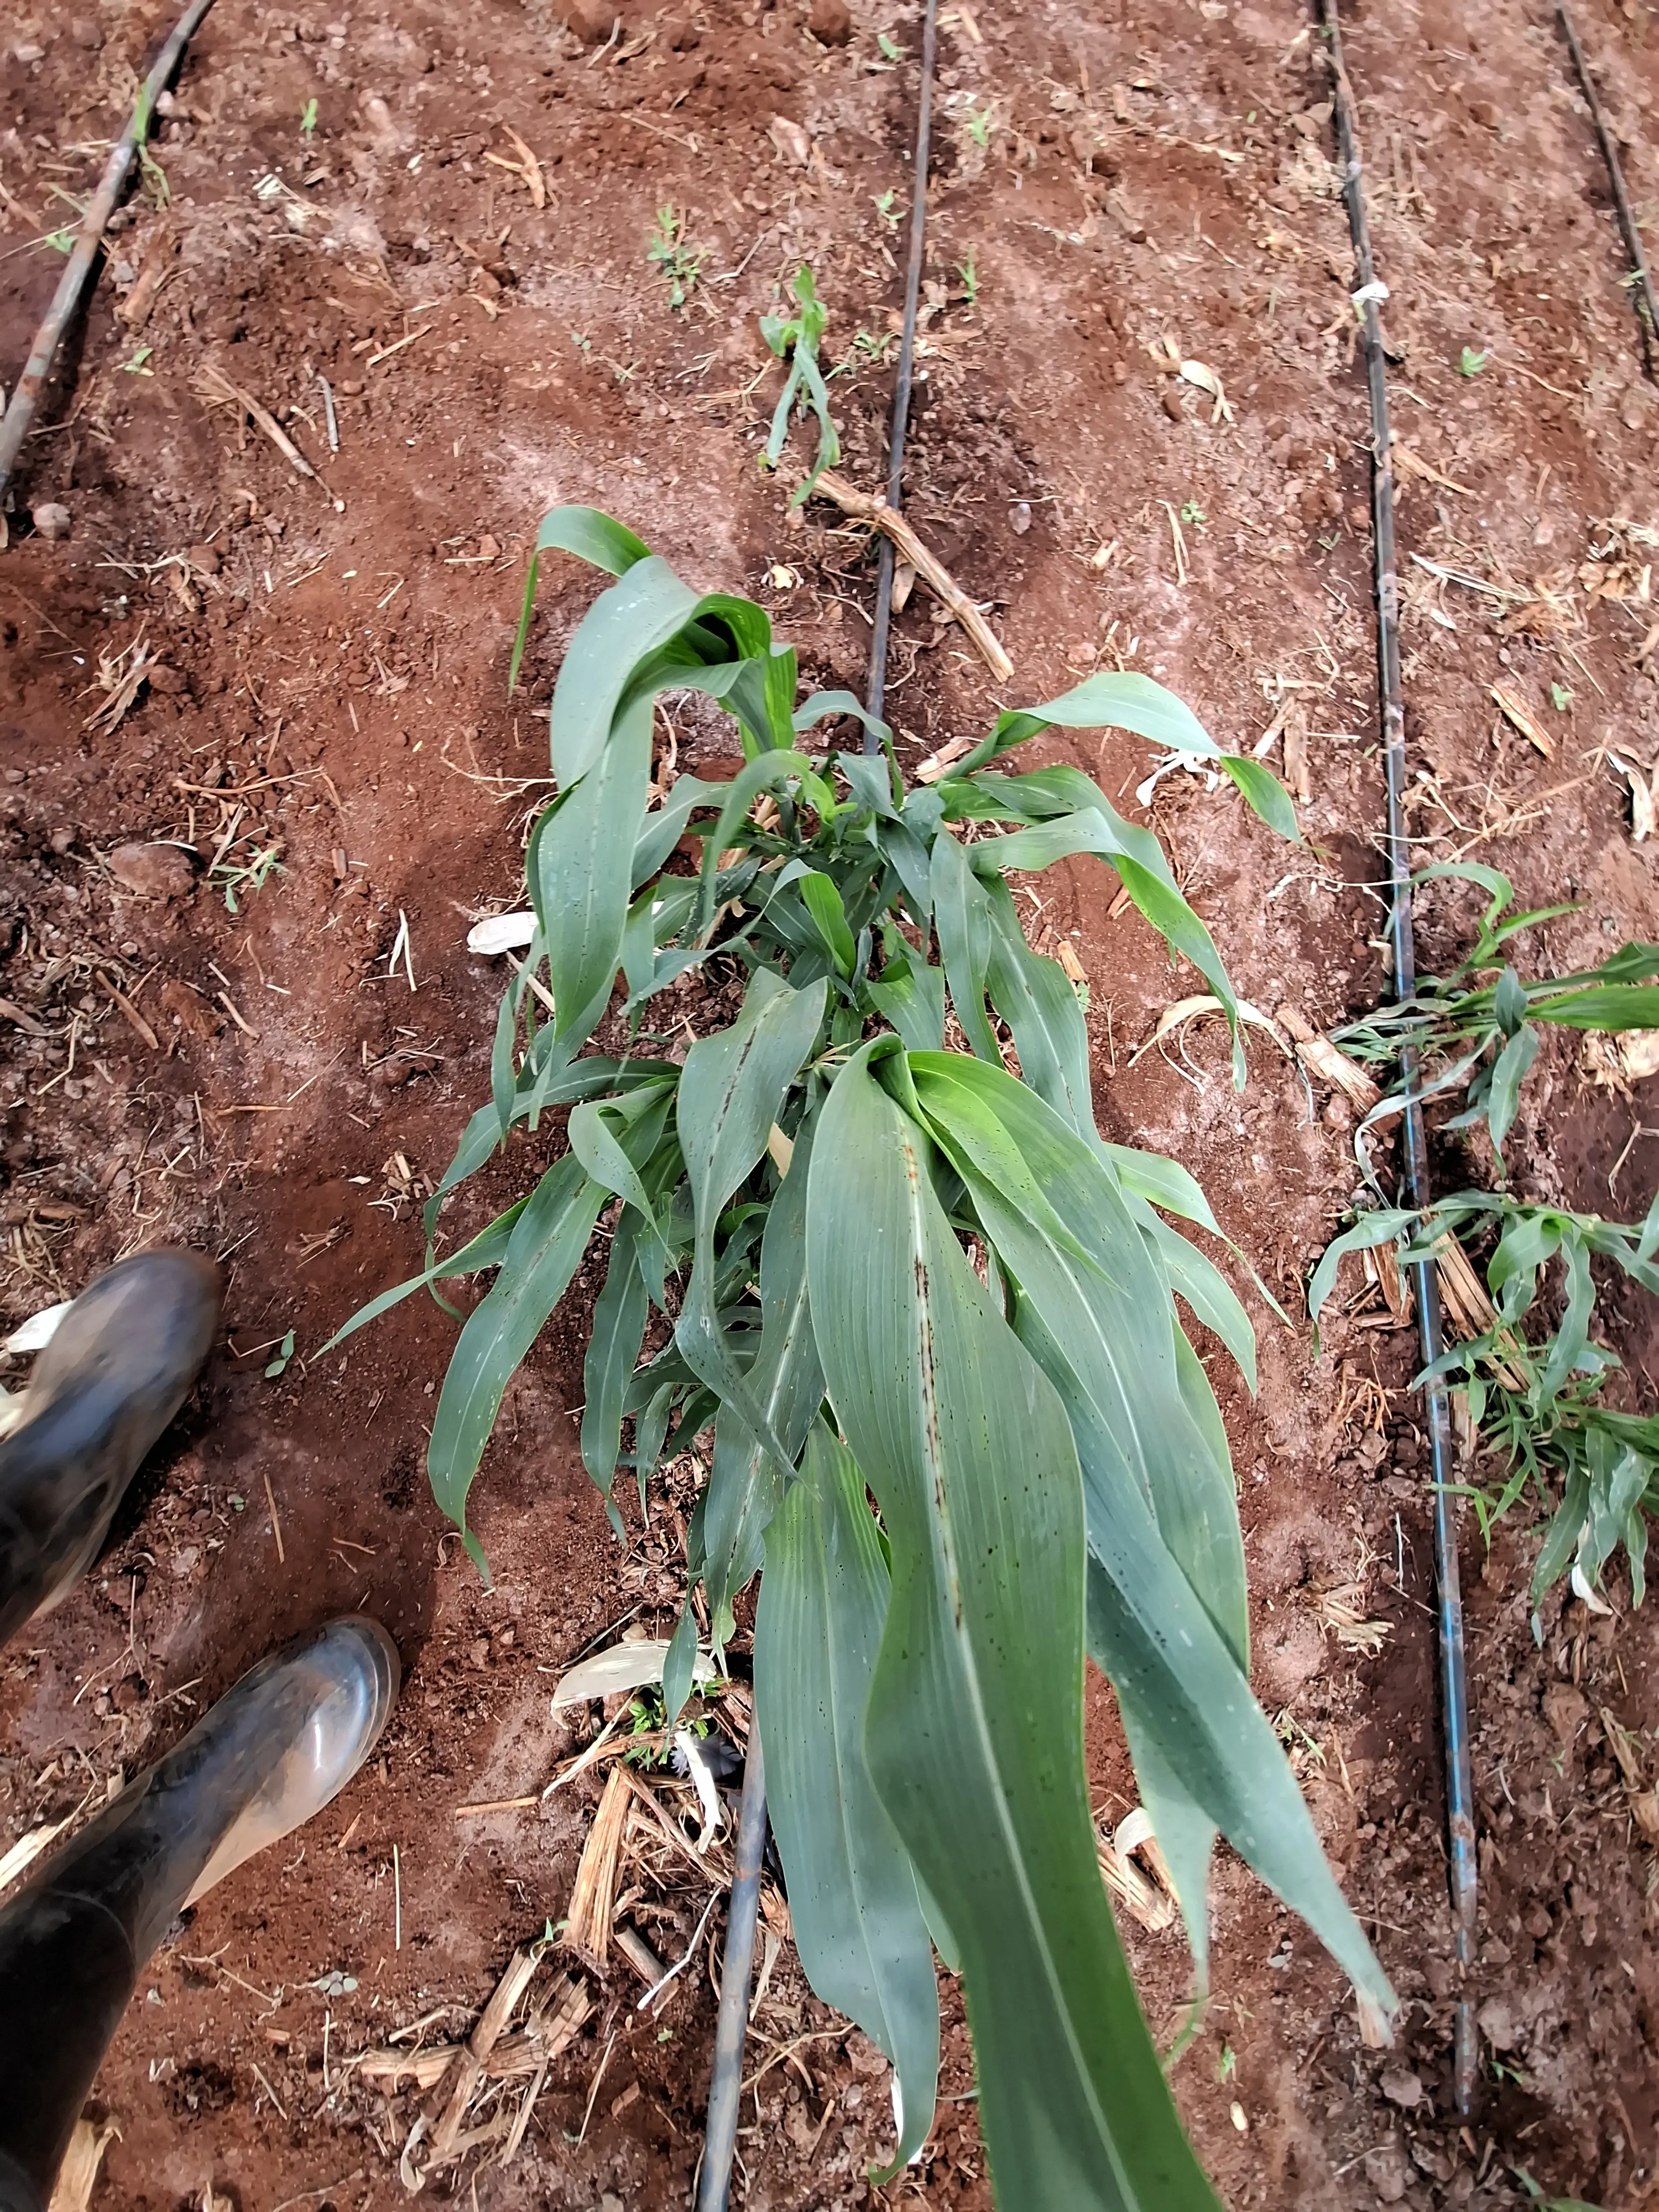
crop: sorghum
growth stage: vegetative
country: Kenya
